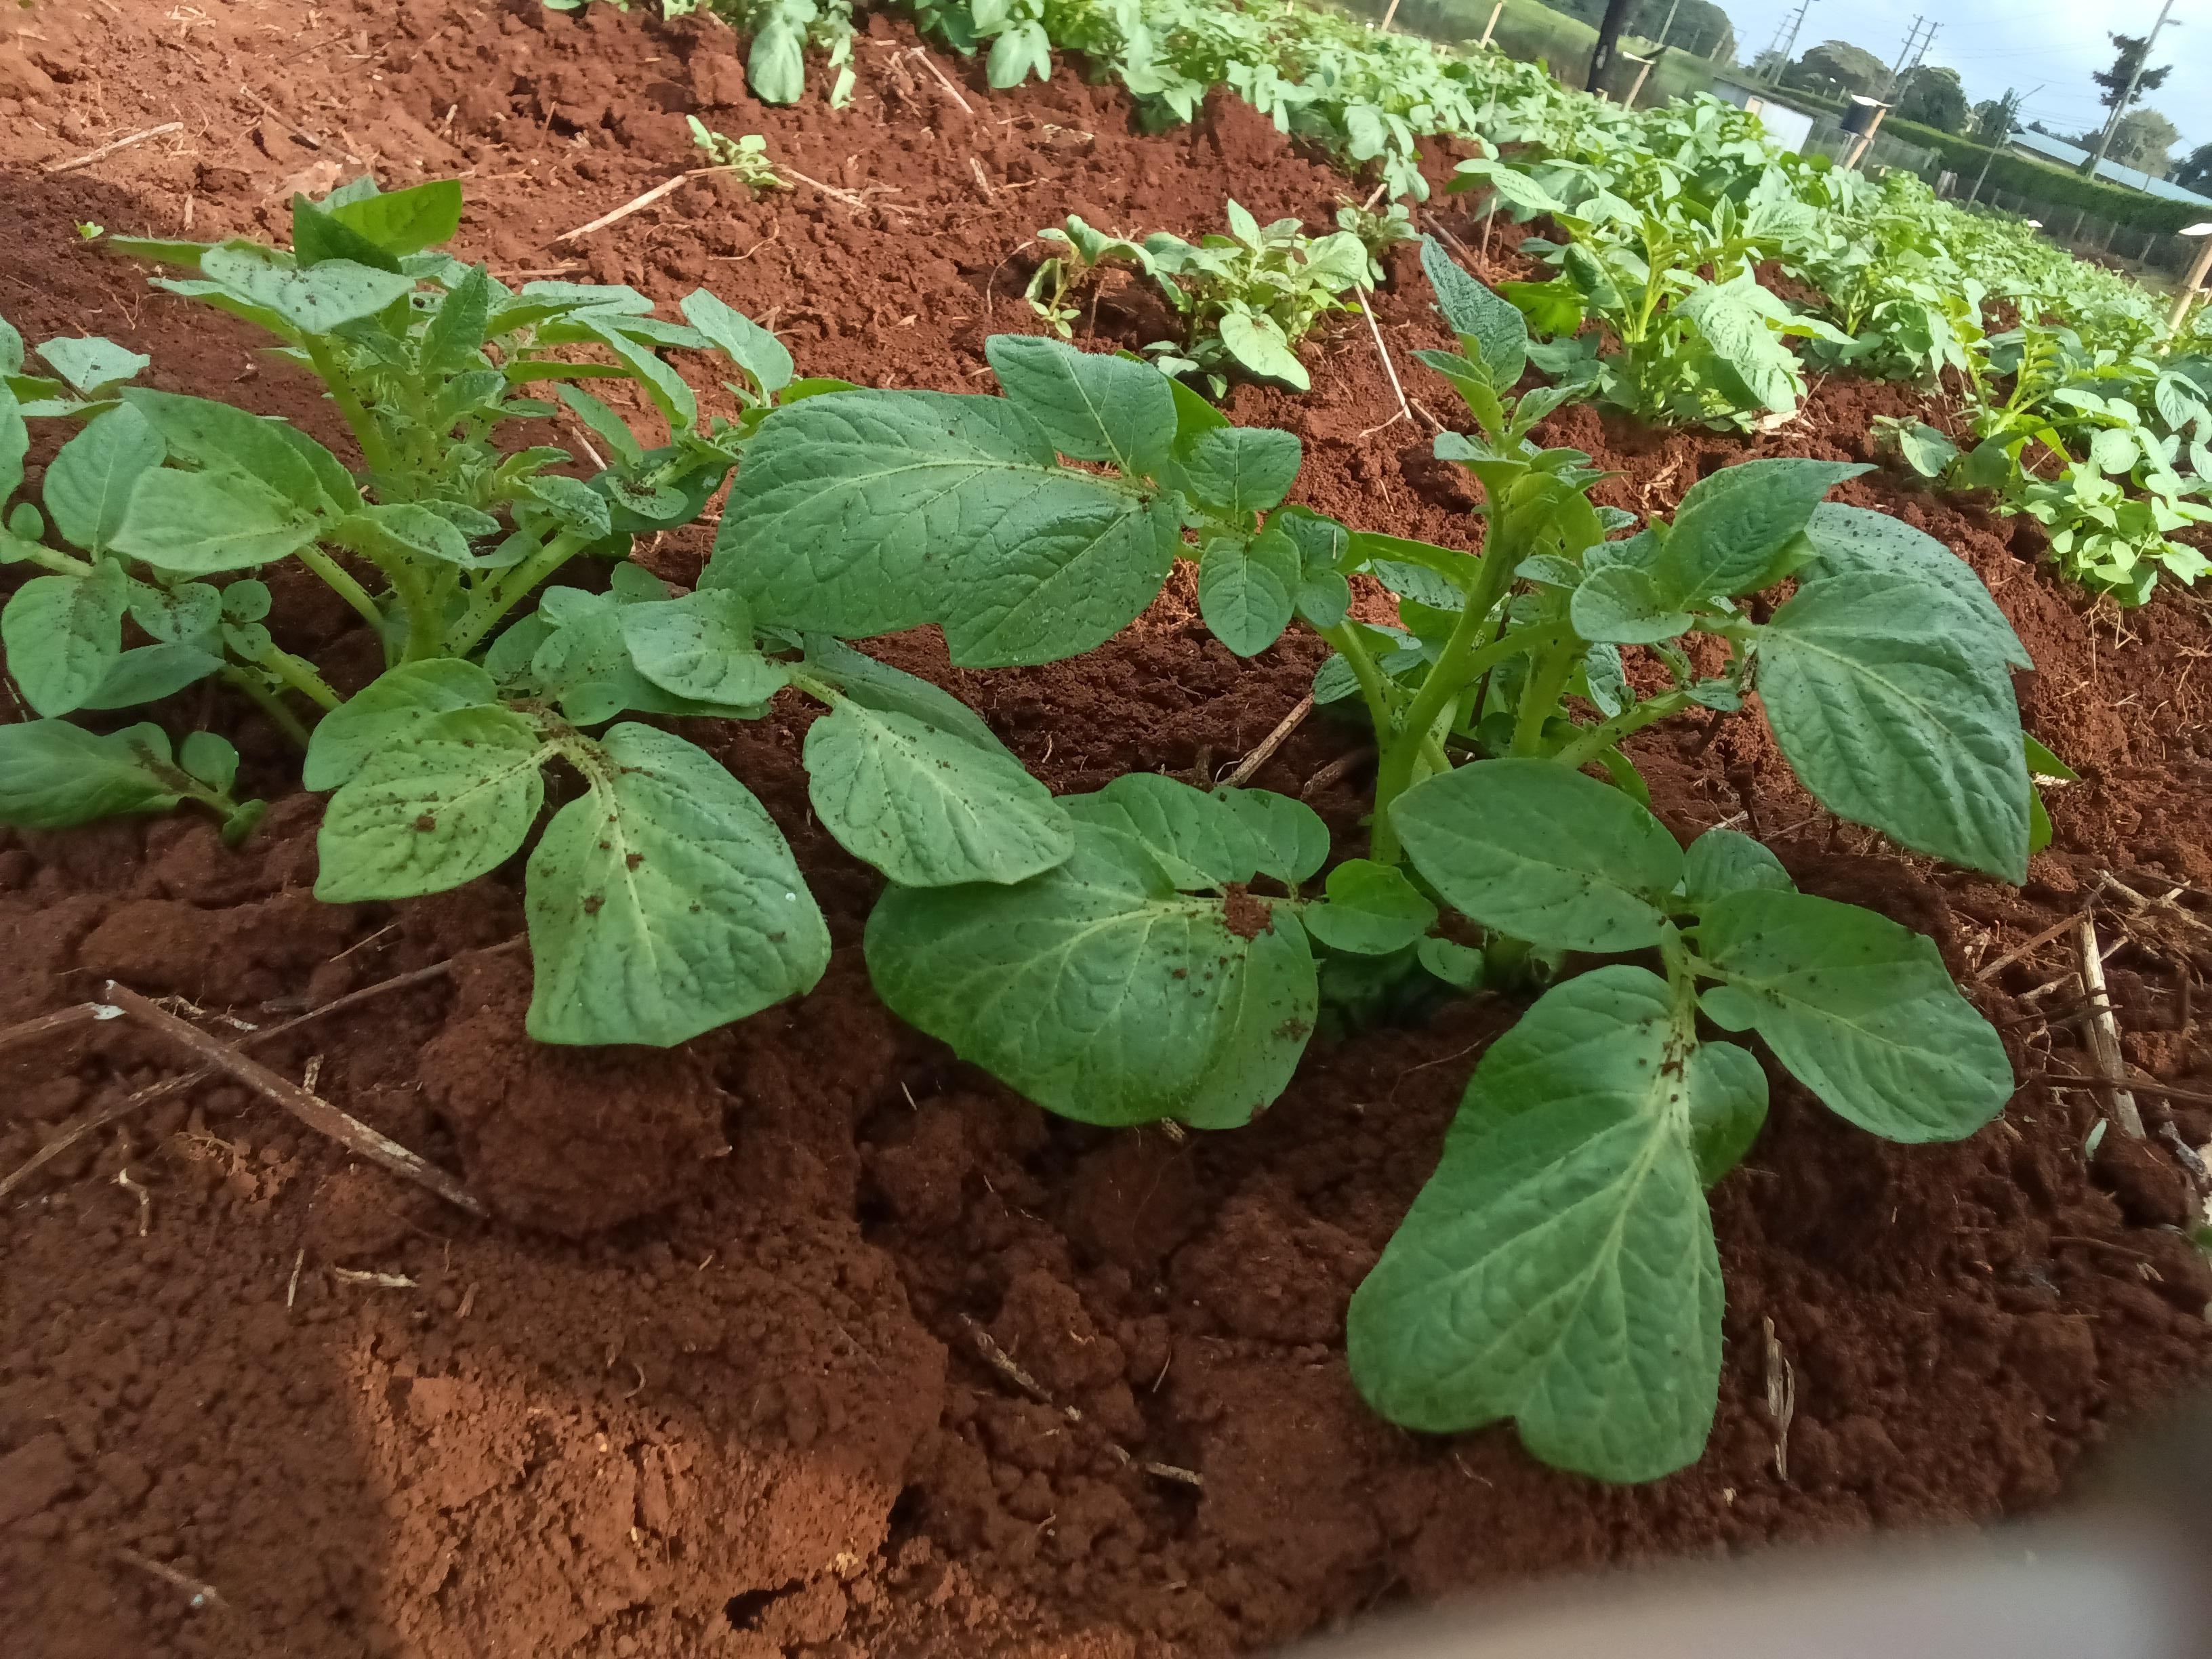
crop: potato
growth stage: emergence
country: Kenya
